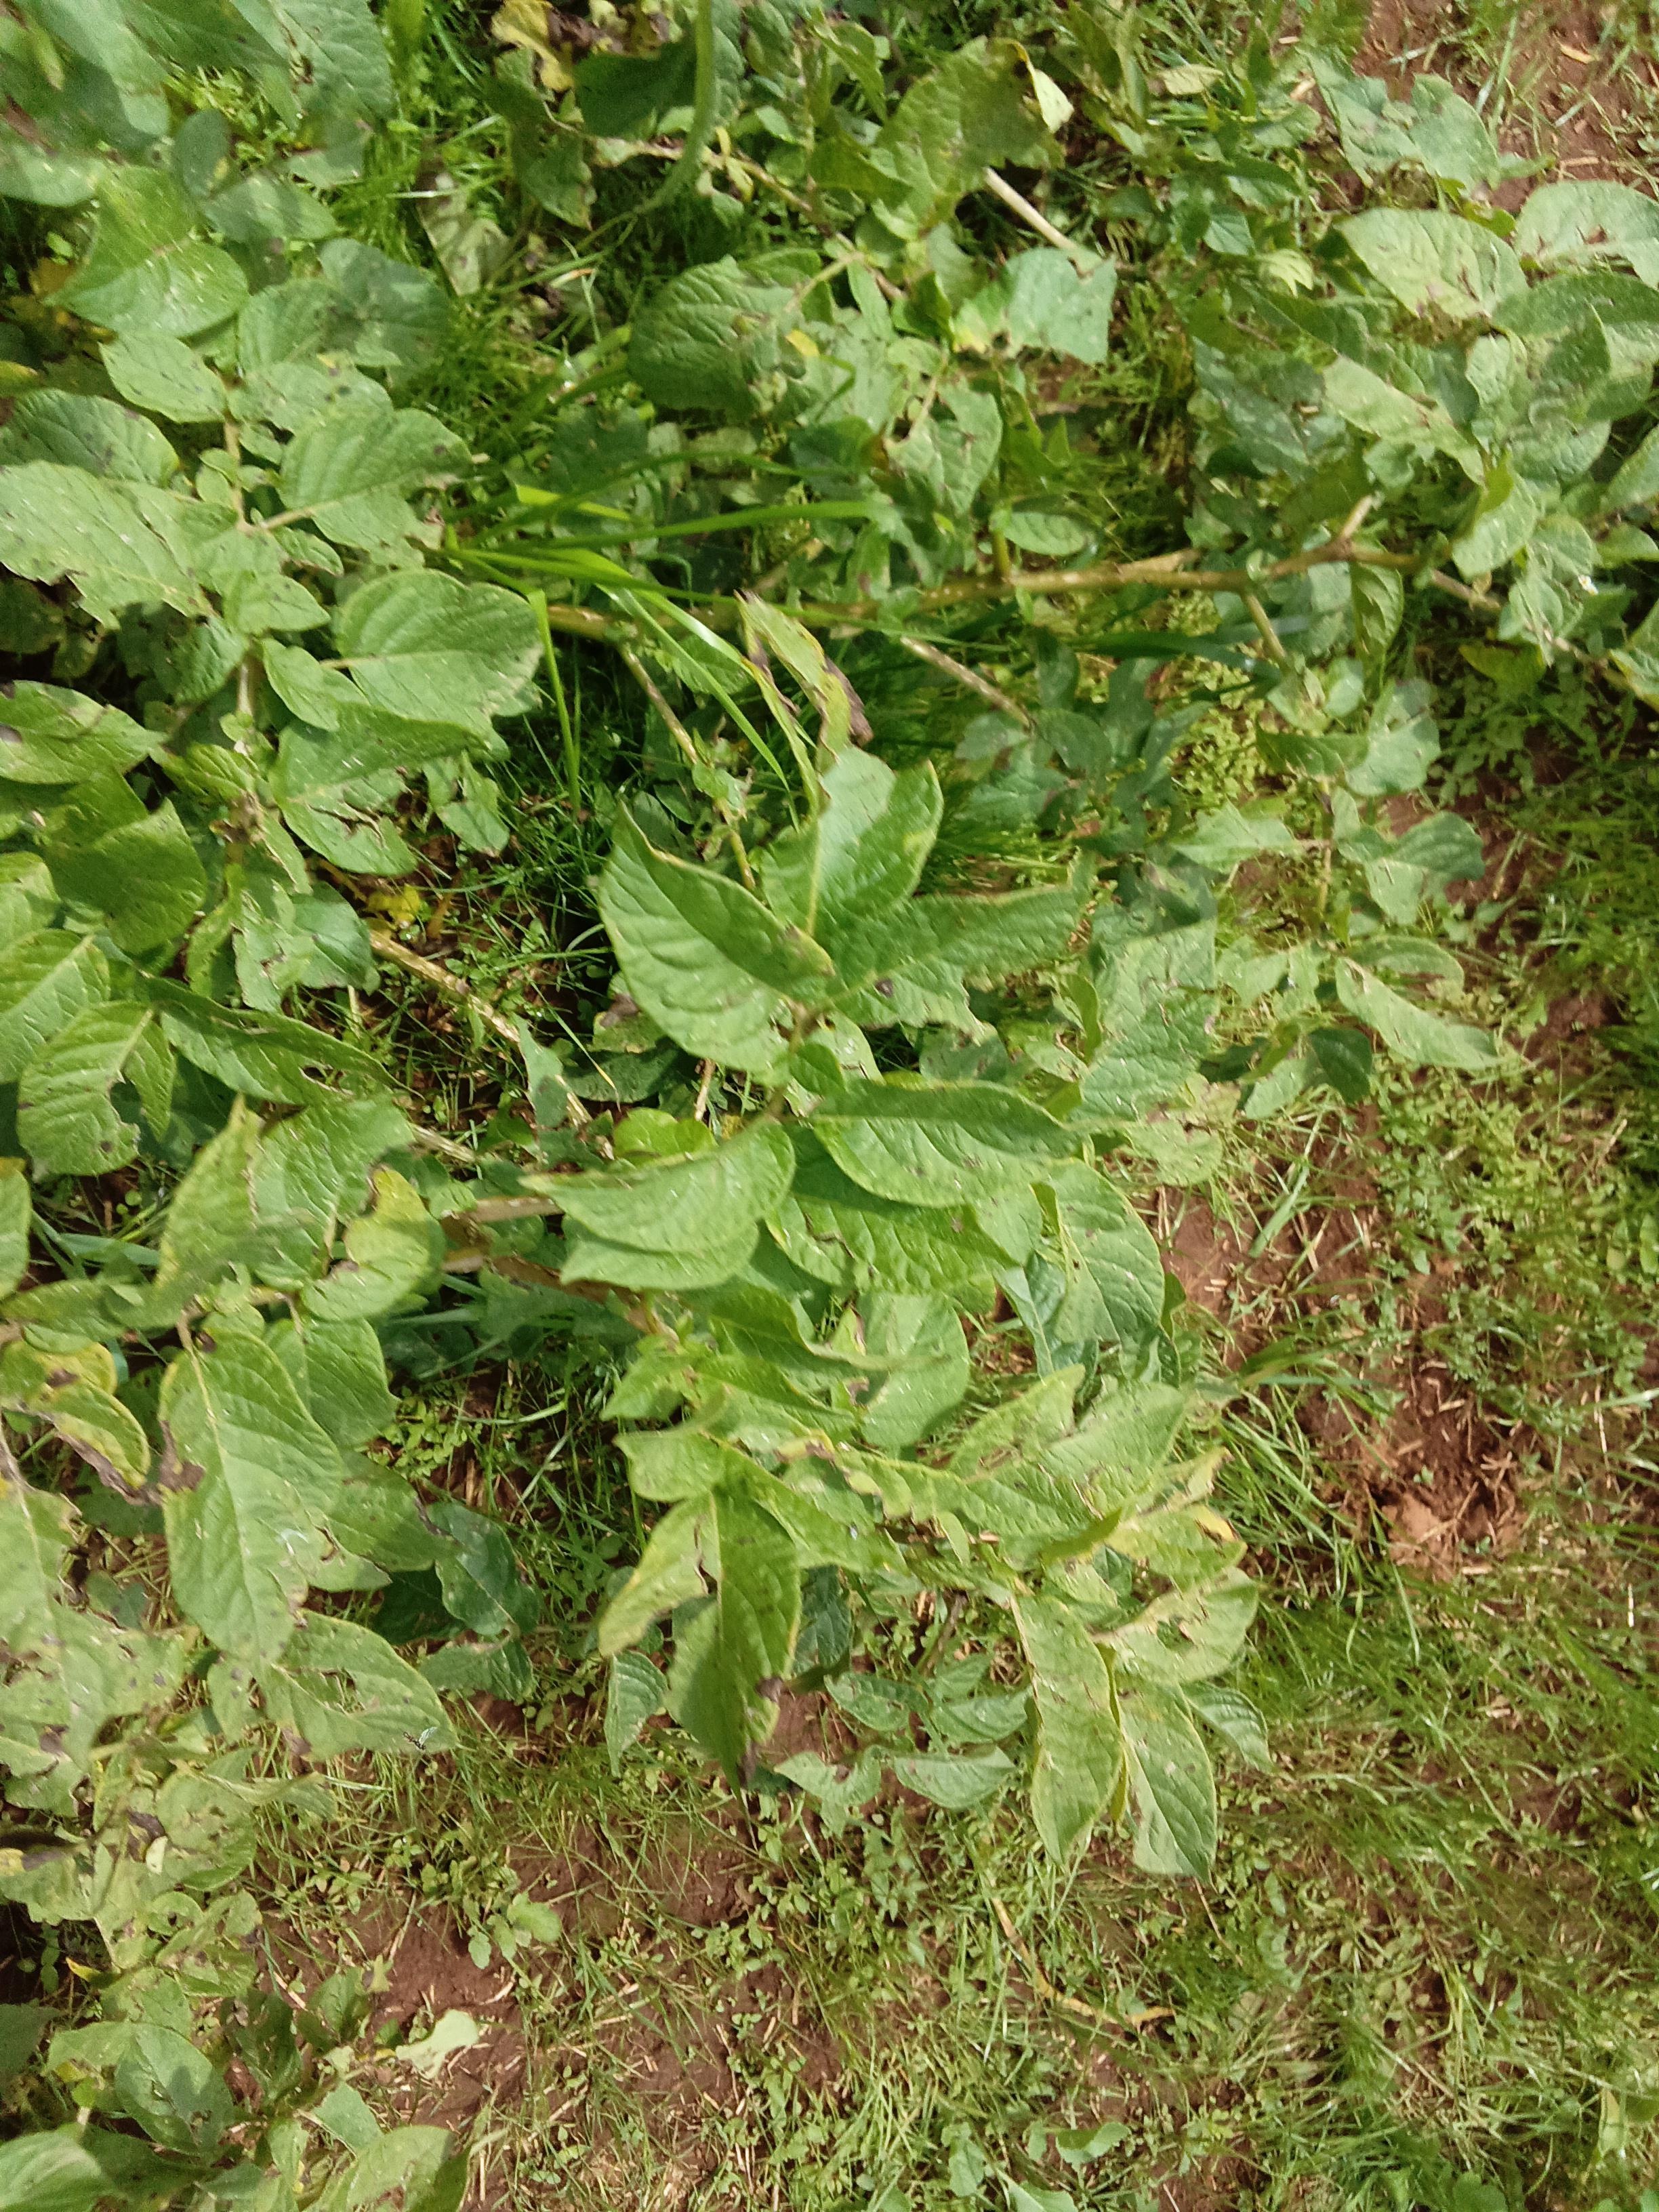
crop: potato
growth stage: harvest maturity
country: Kenya
